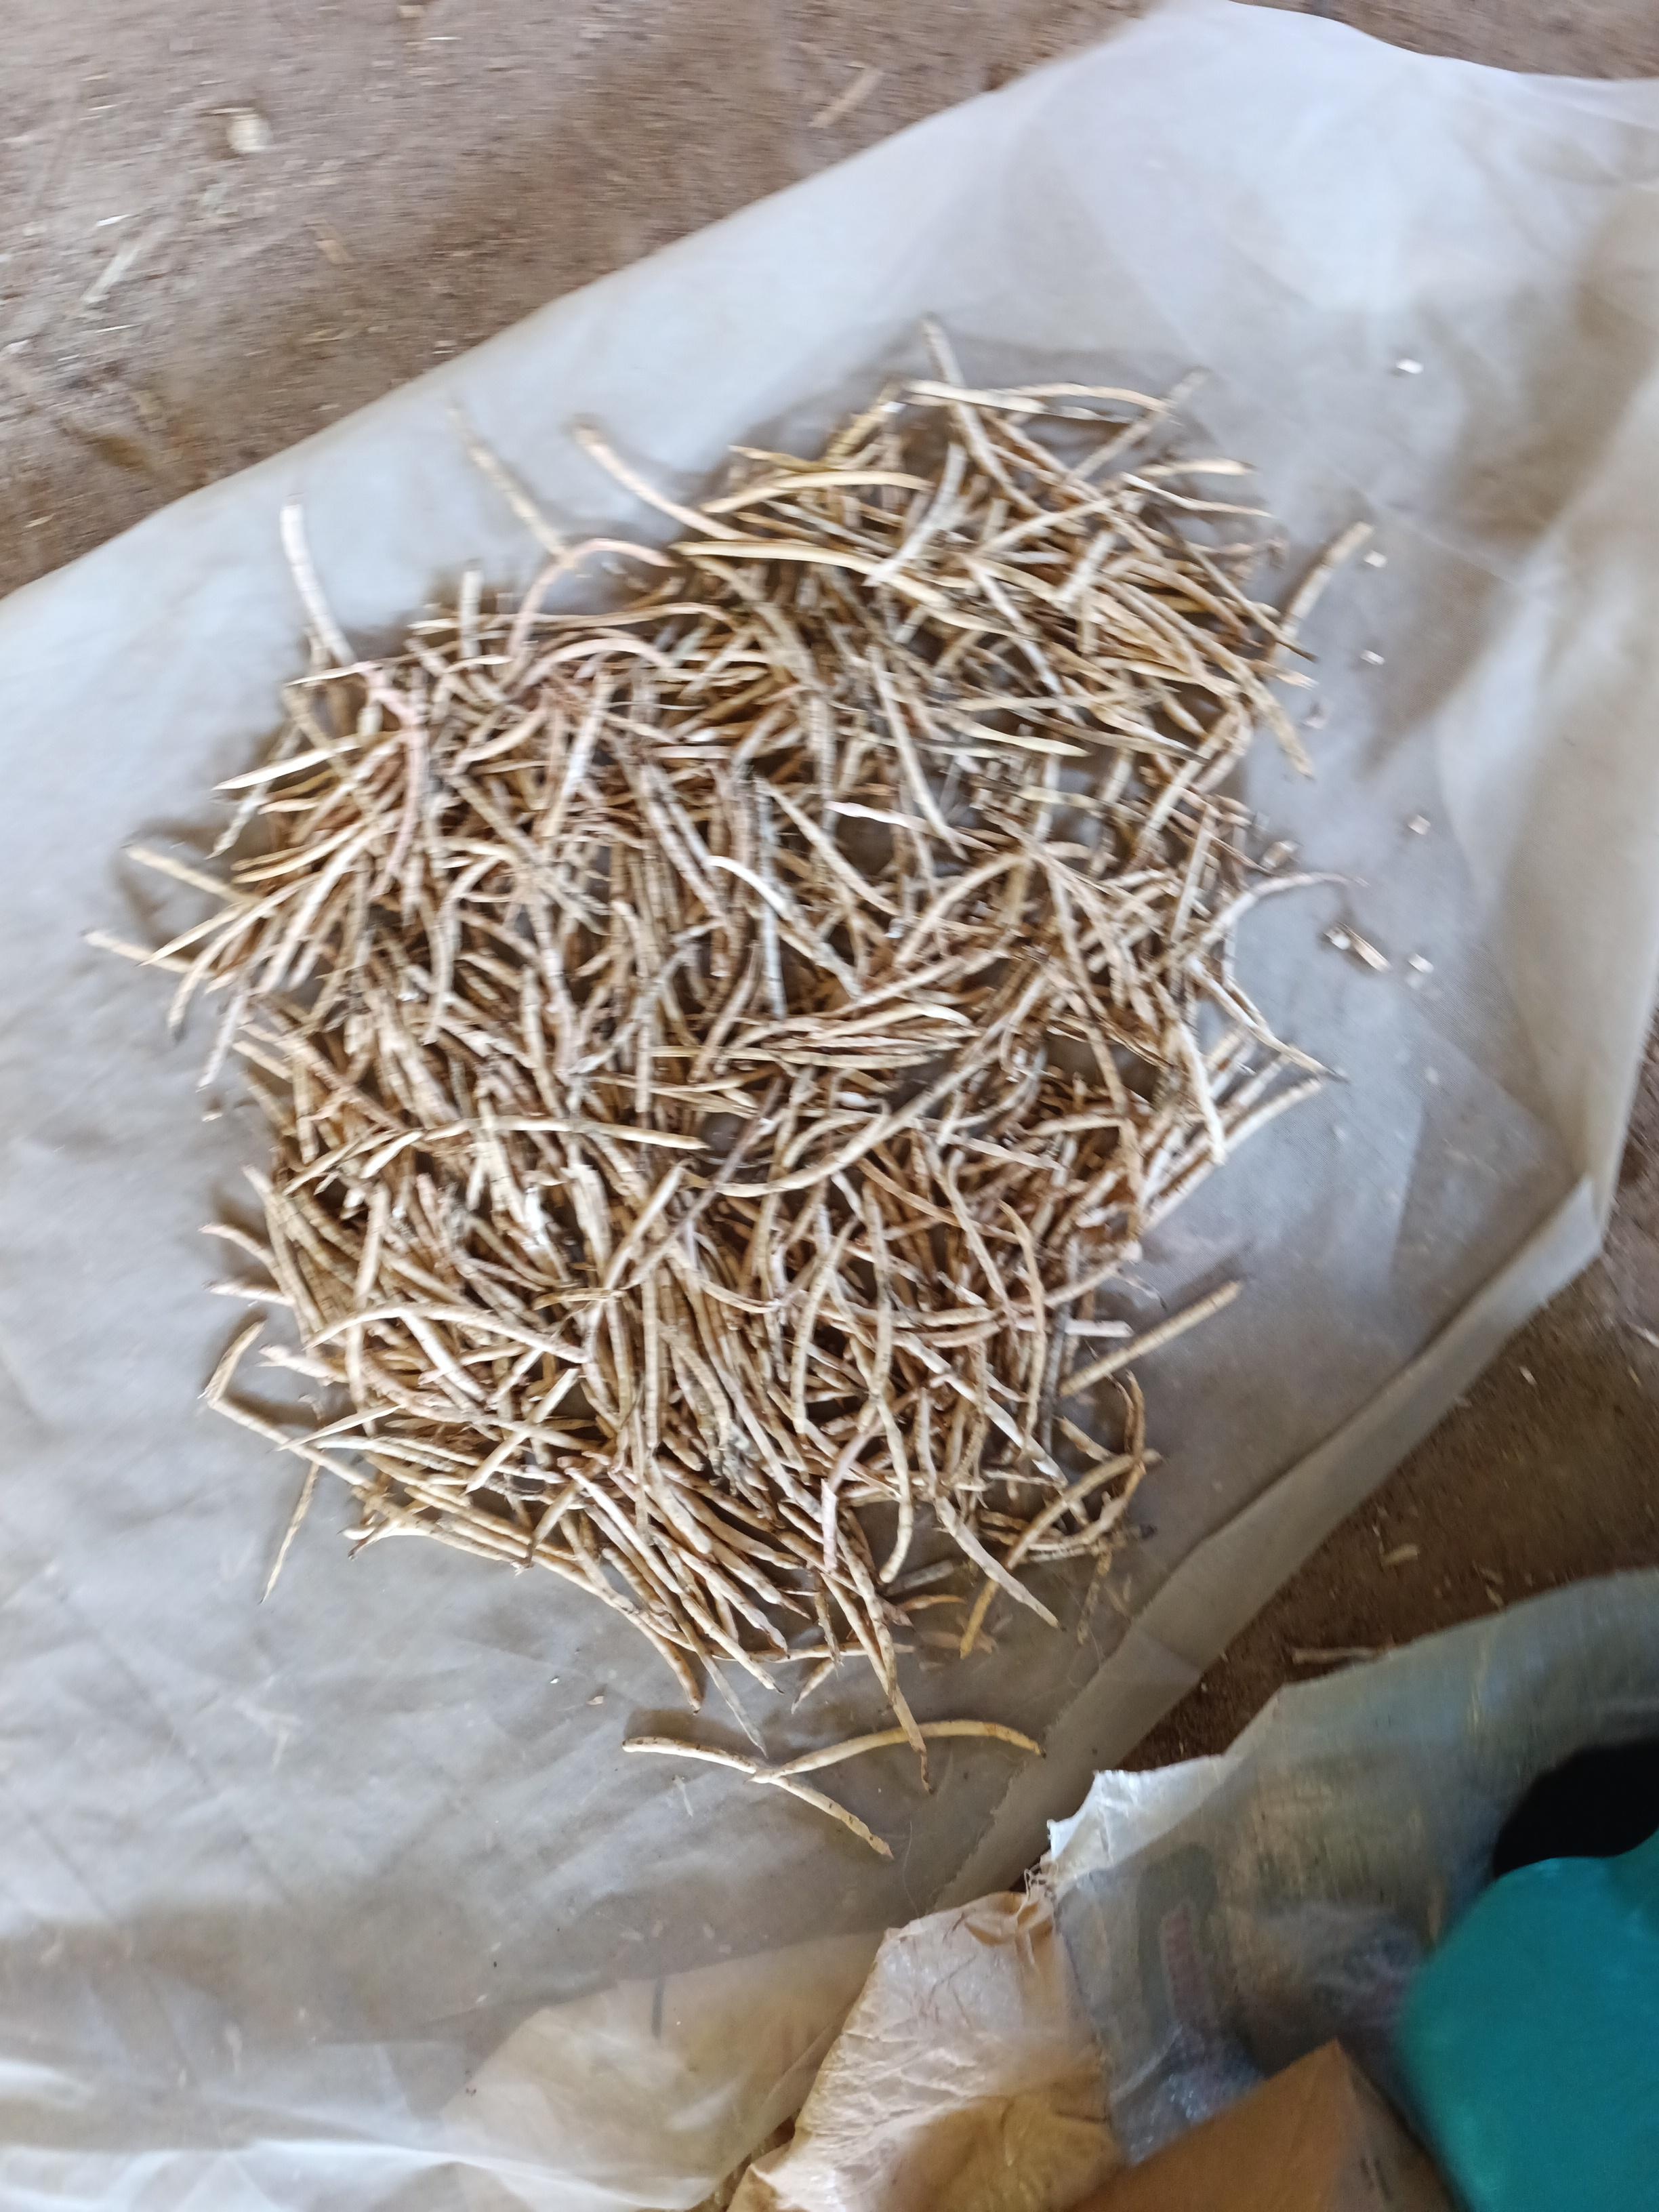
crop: cowpea
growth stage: harvest
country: Nigeria
